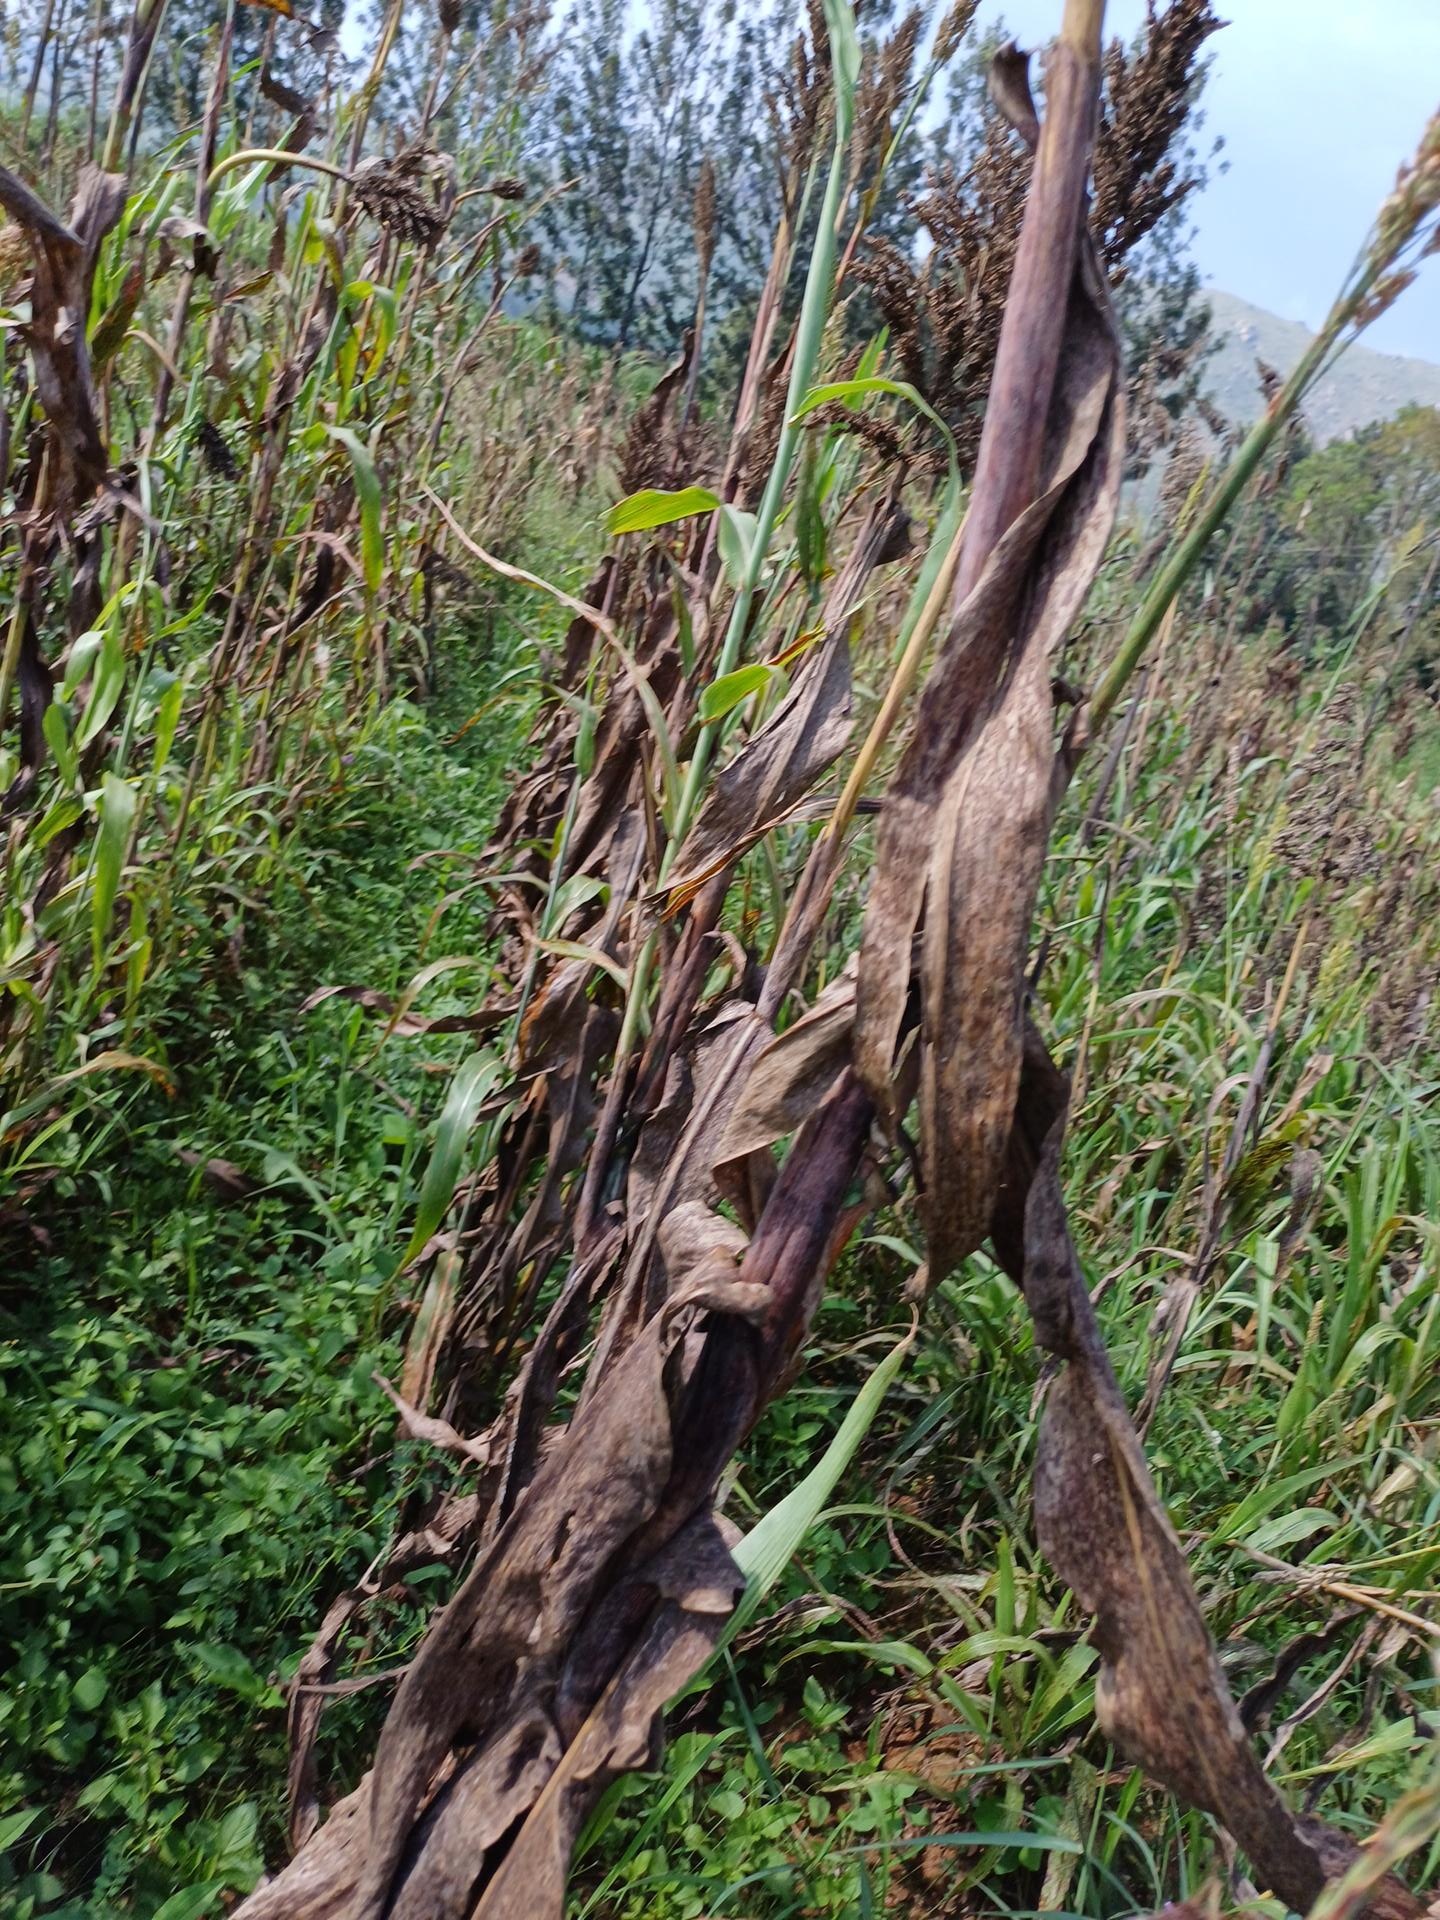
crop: sorghum
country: Kenya
